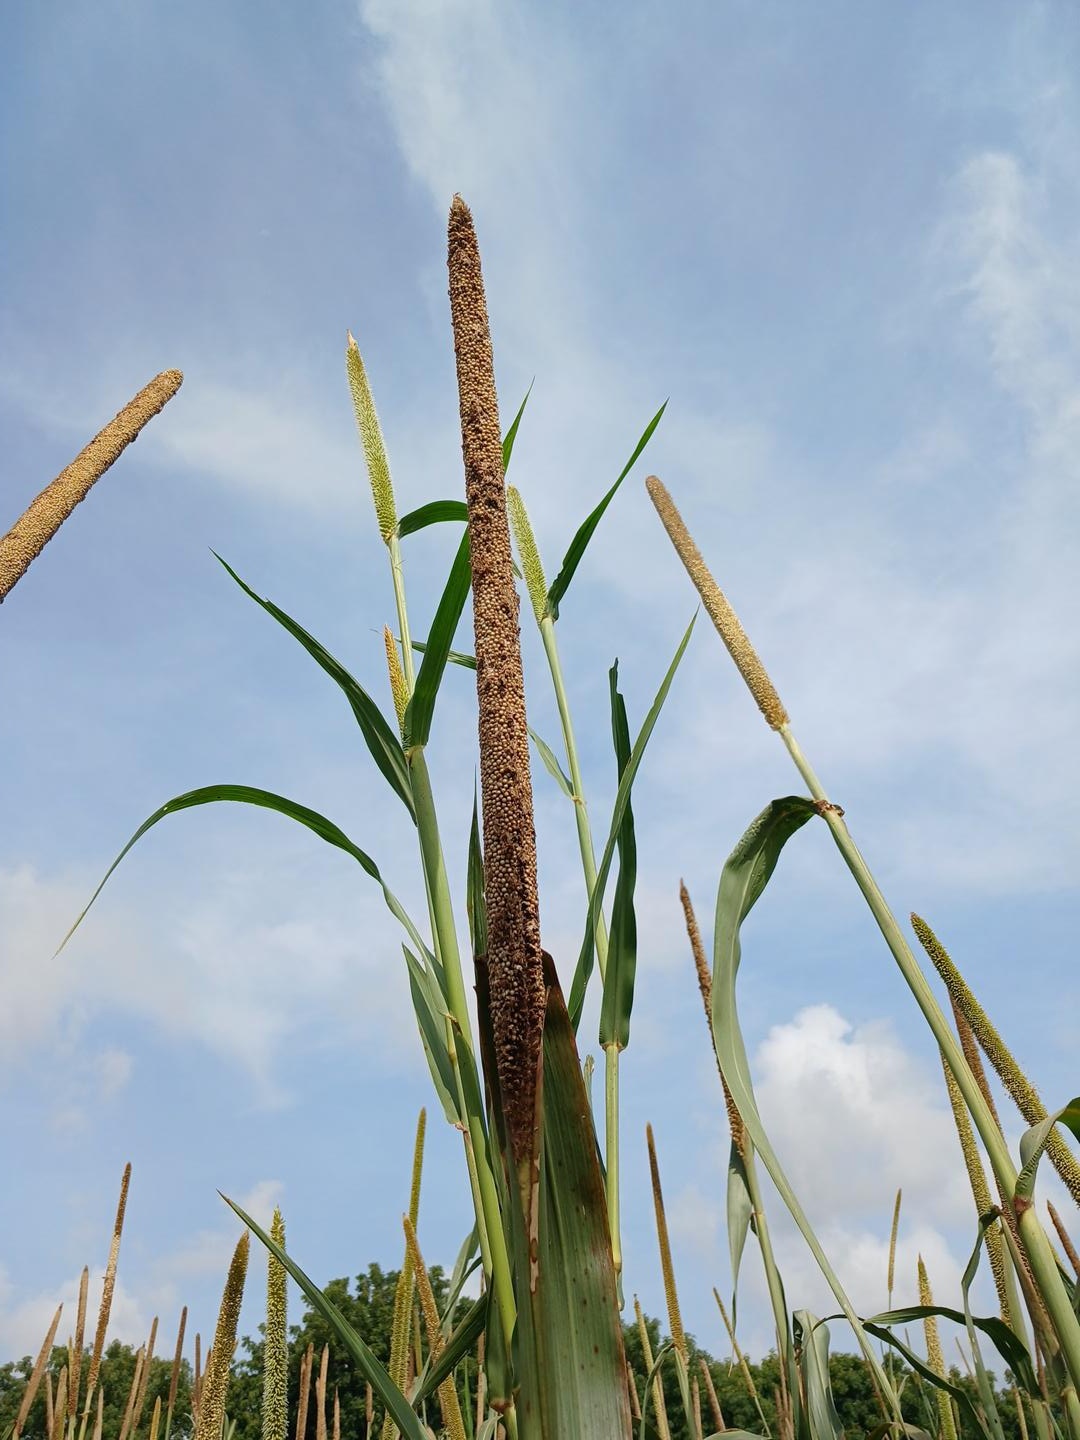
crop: pearl millet
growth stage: maturity
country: Senegal
